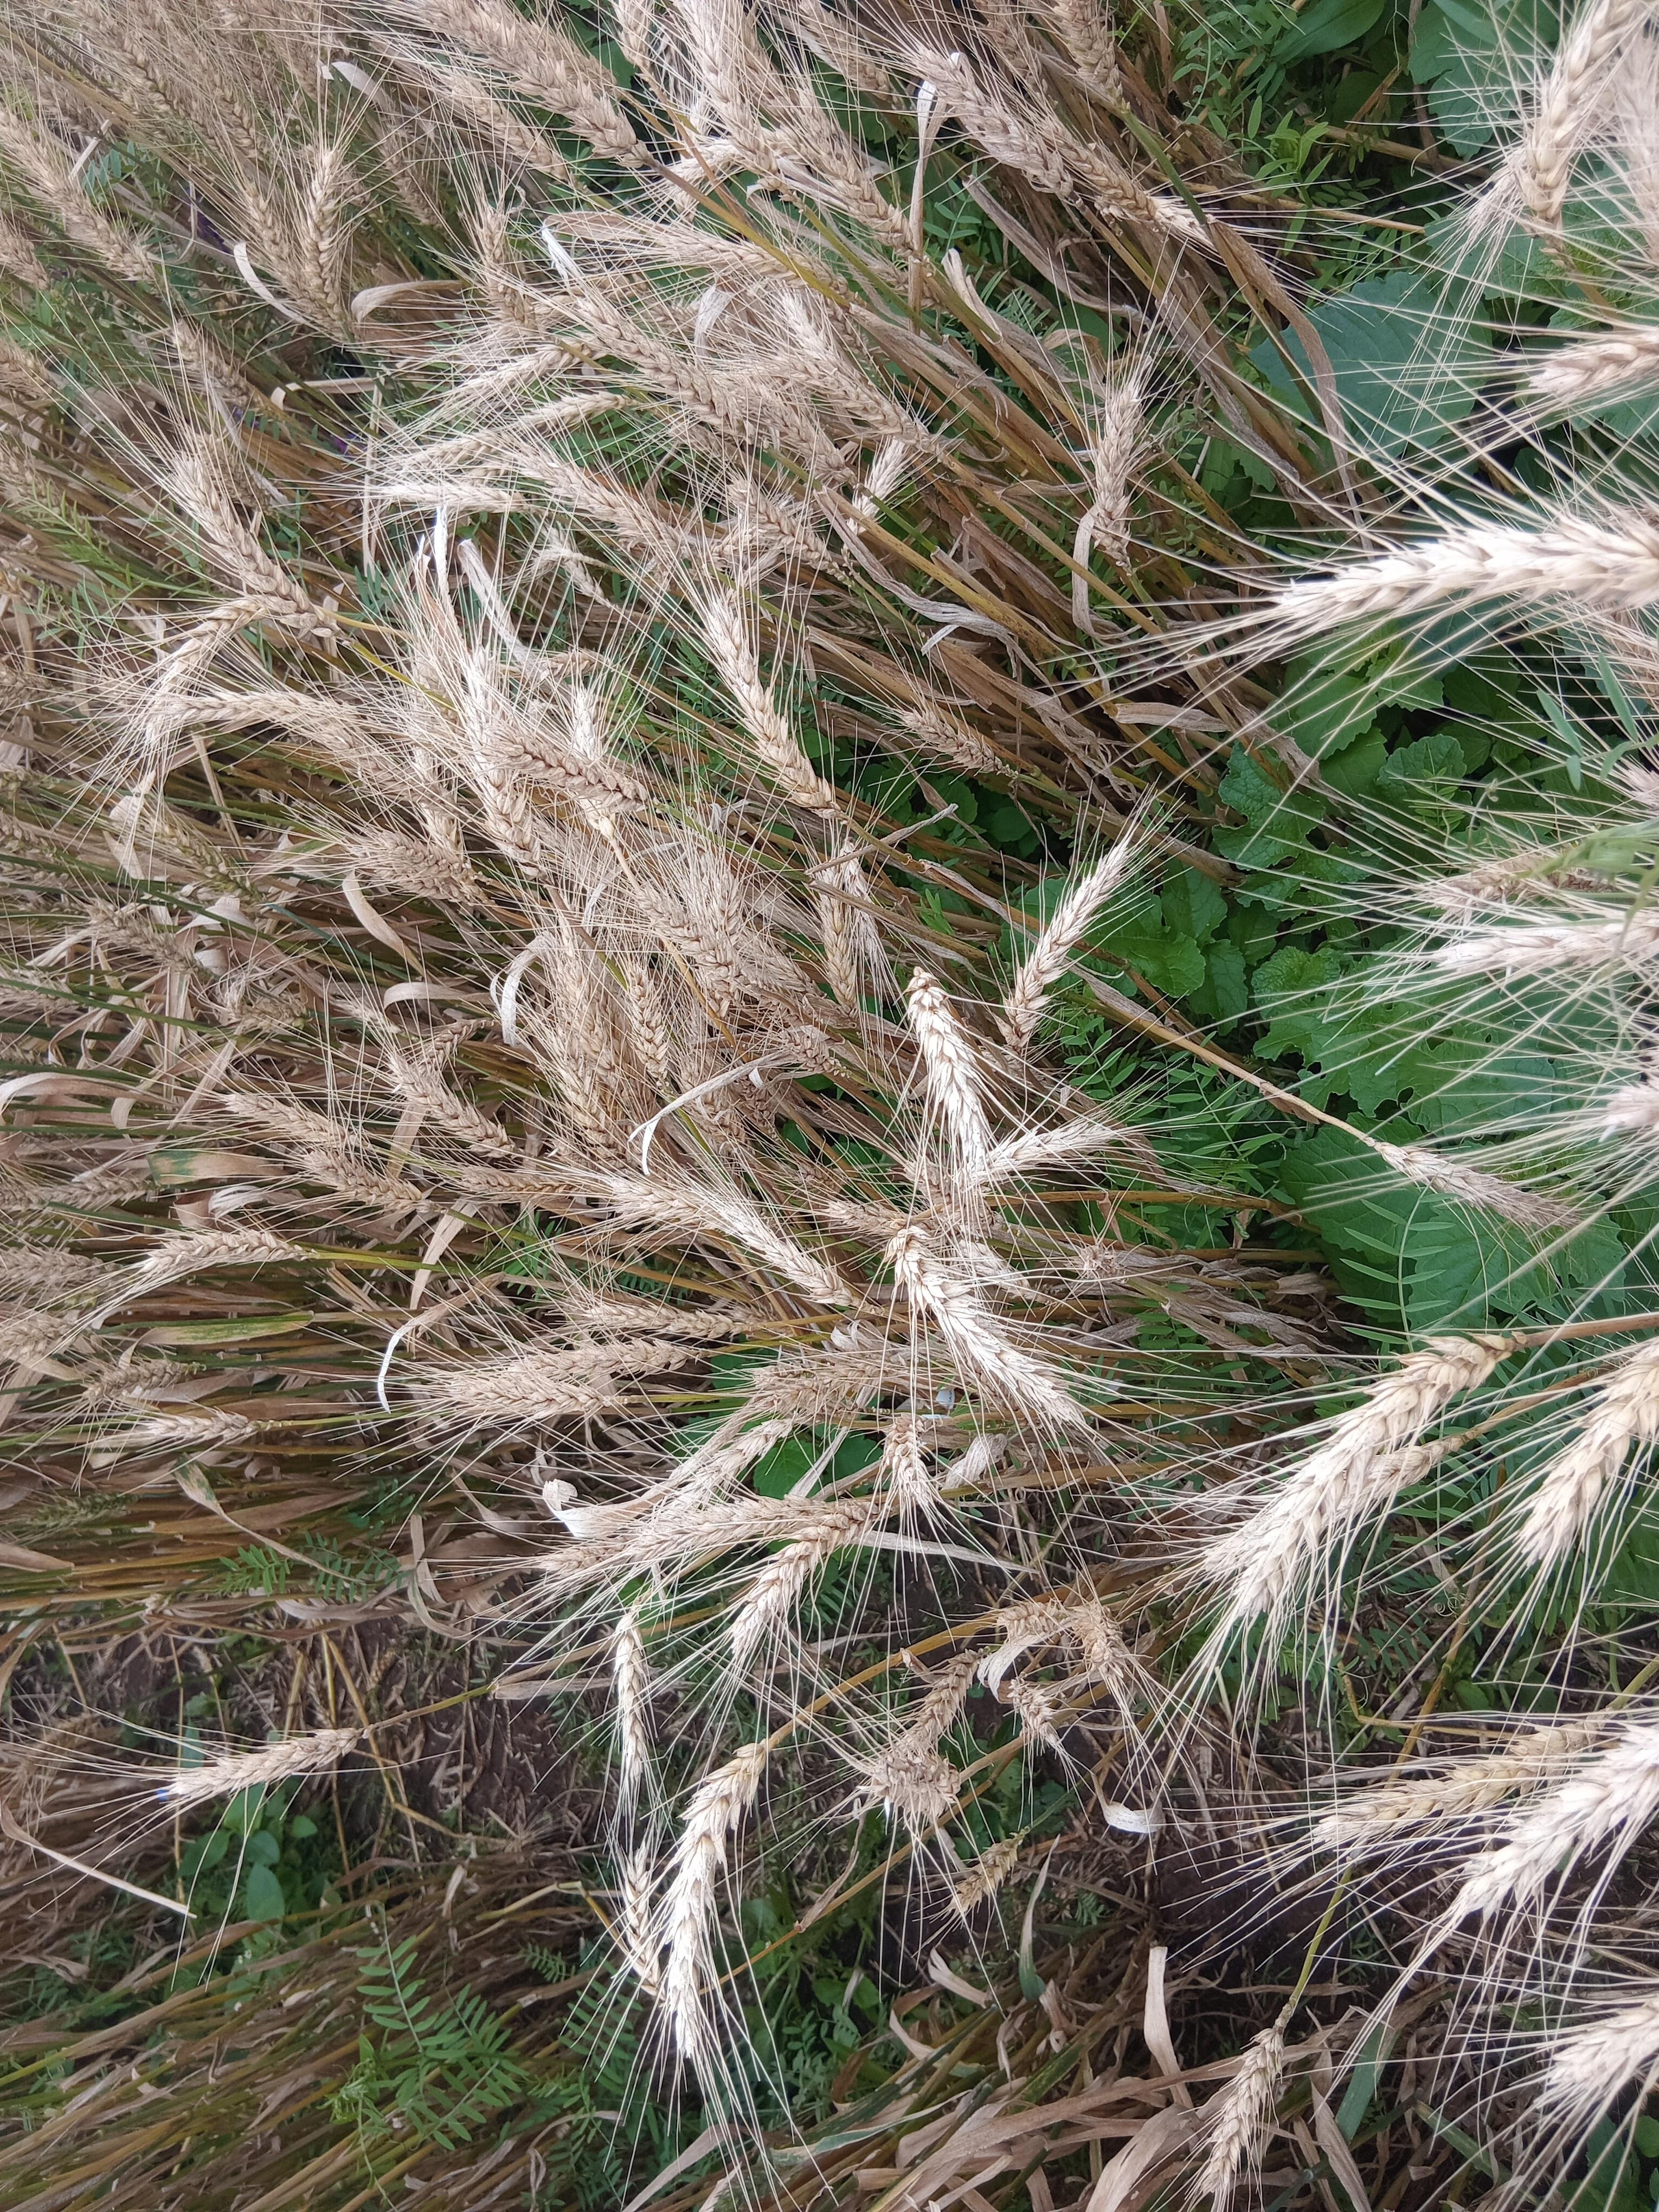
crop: wheat
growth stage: maturity
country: Kenya
